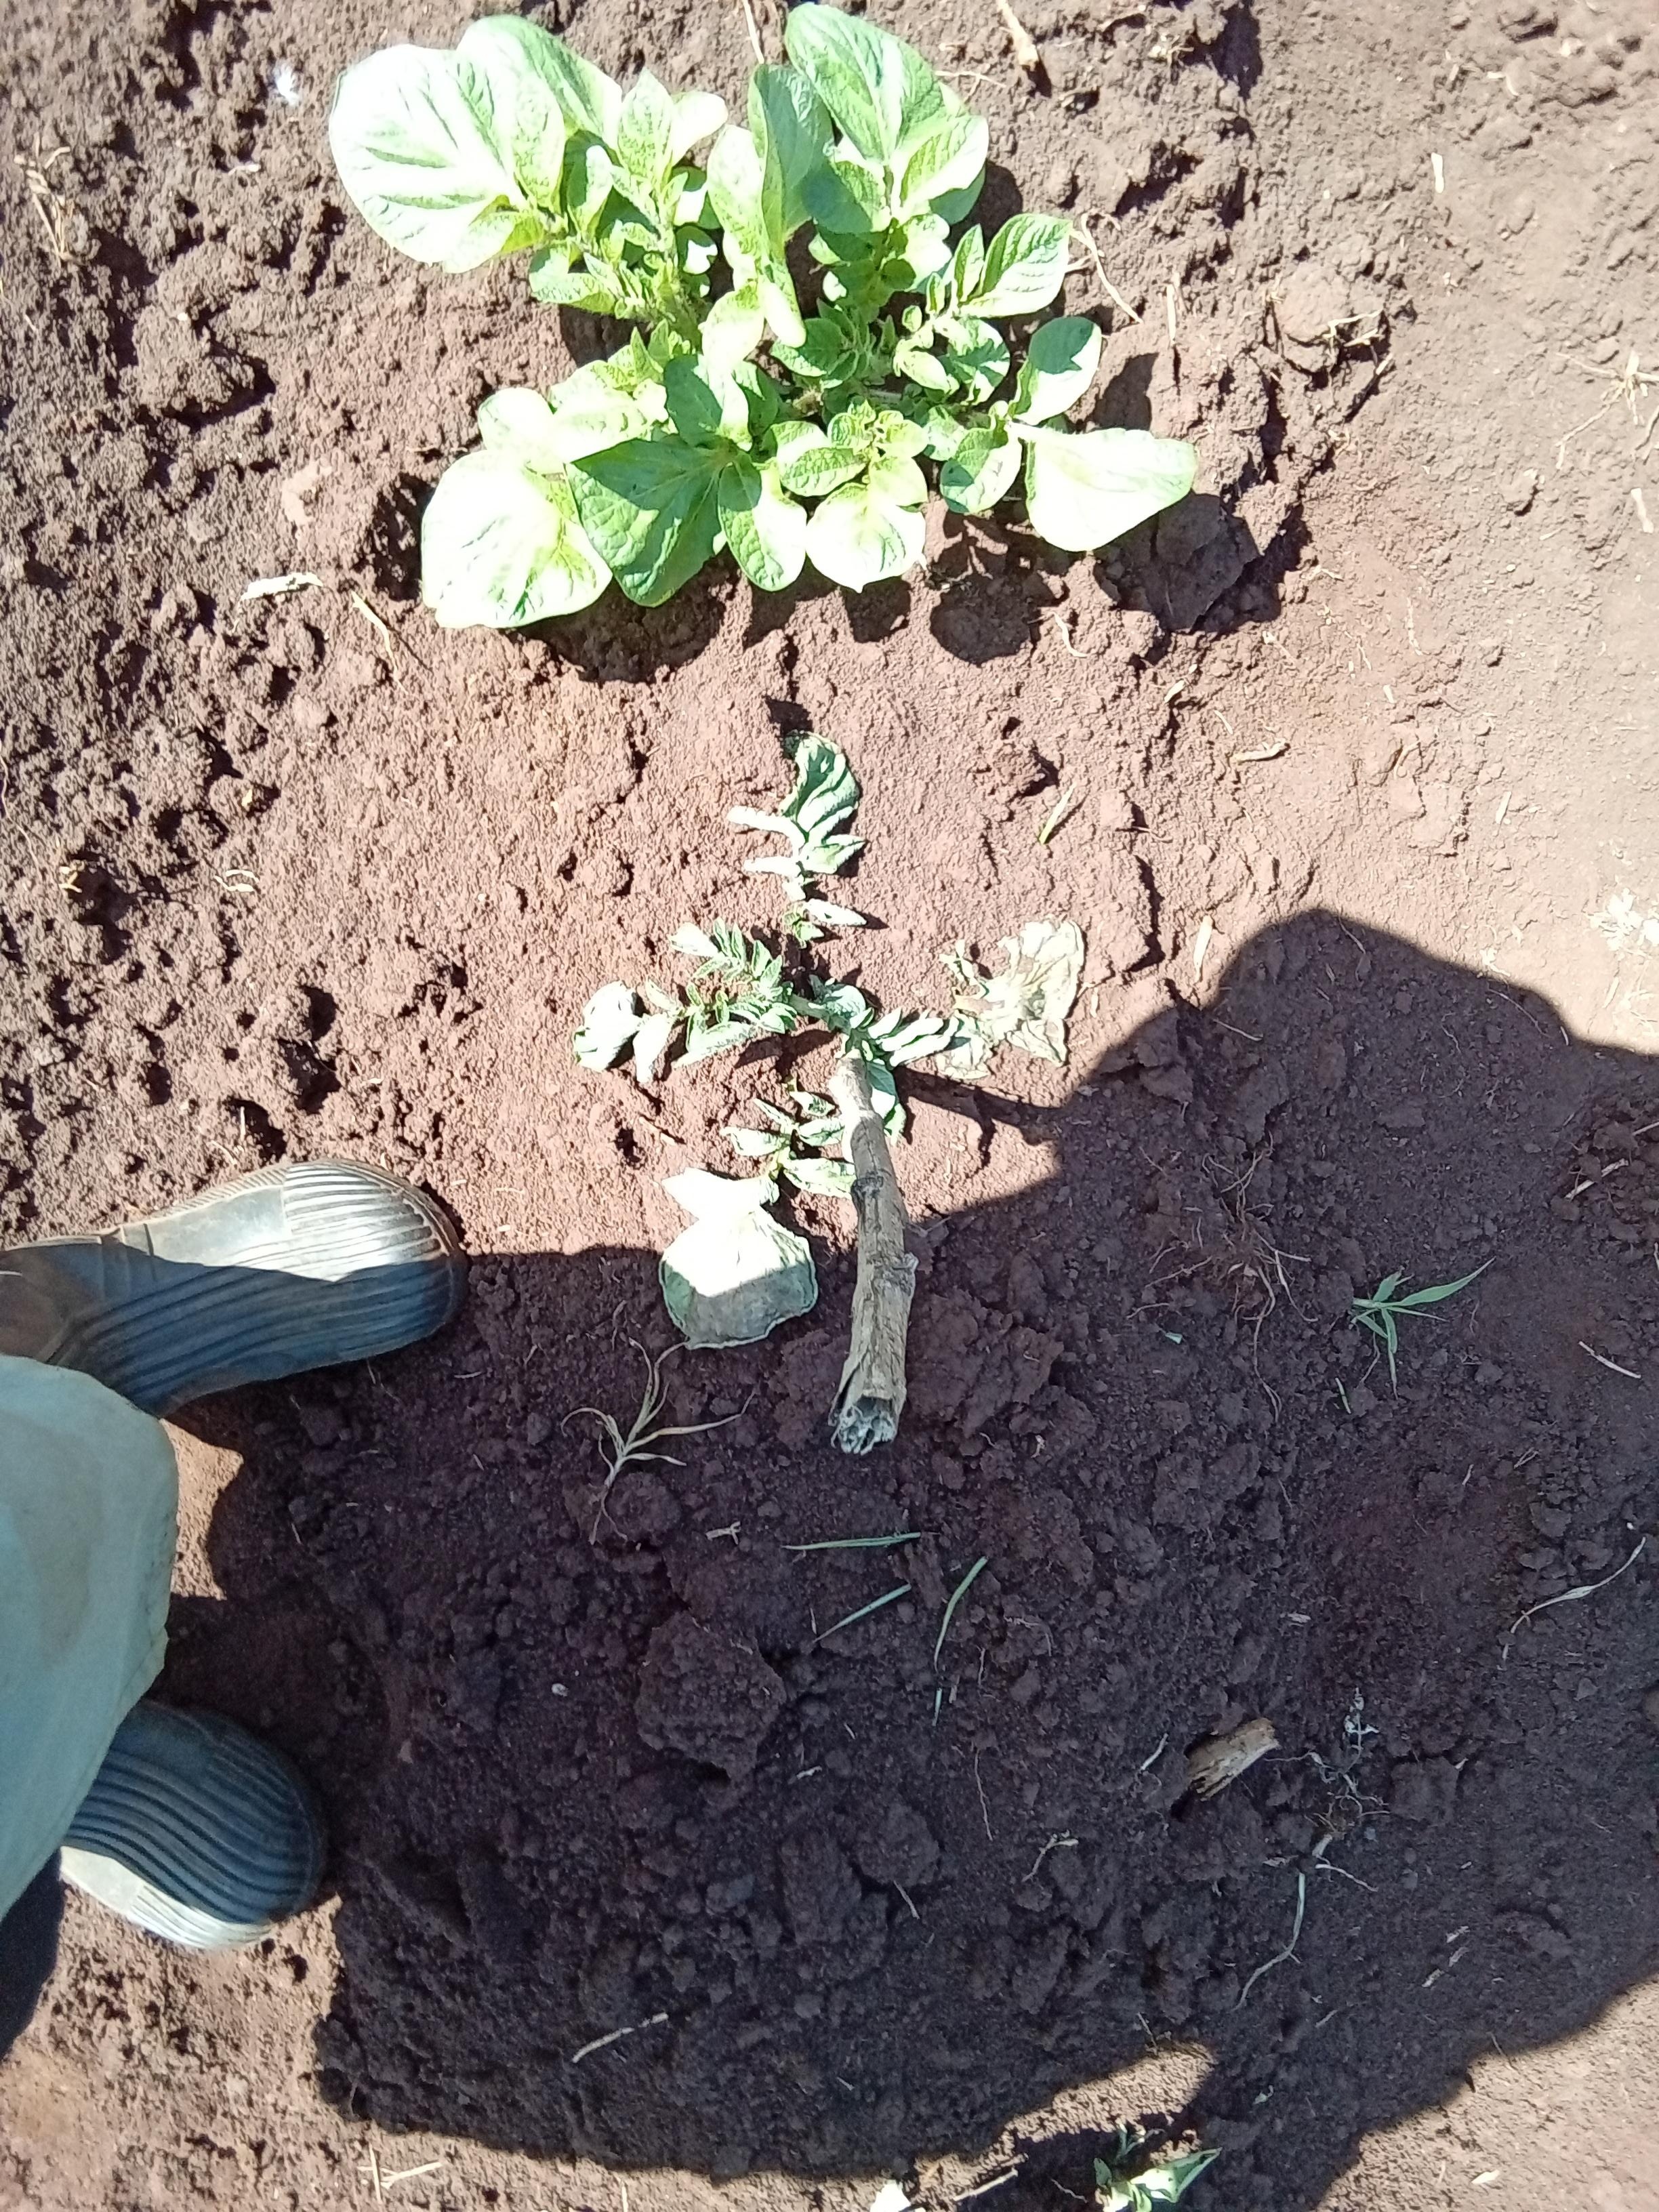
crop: potato
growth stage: vegetative
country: Kenya
